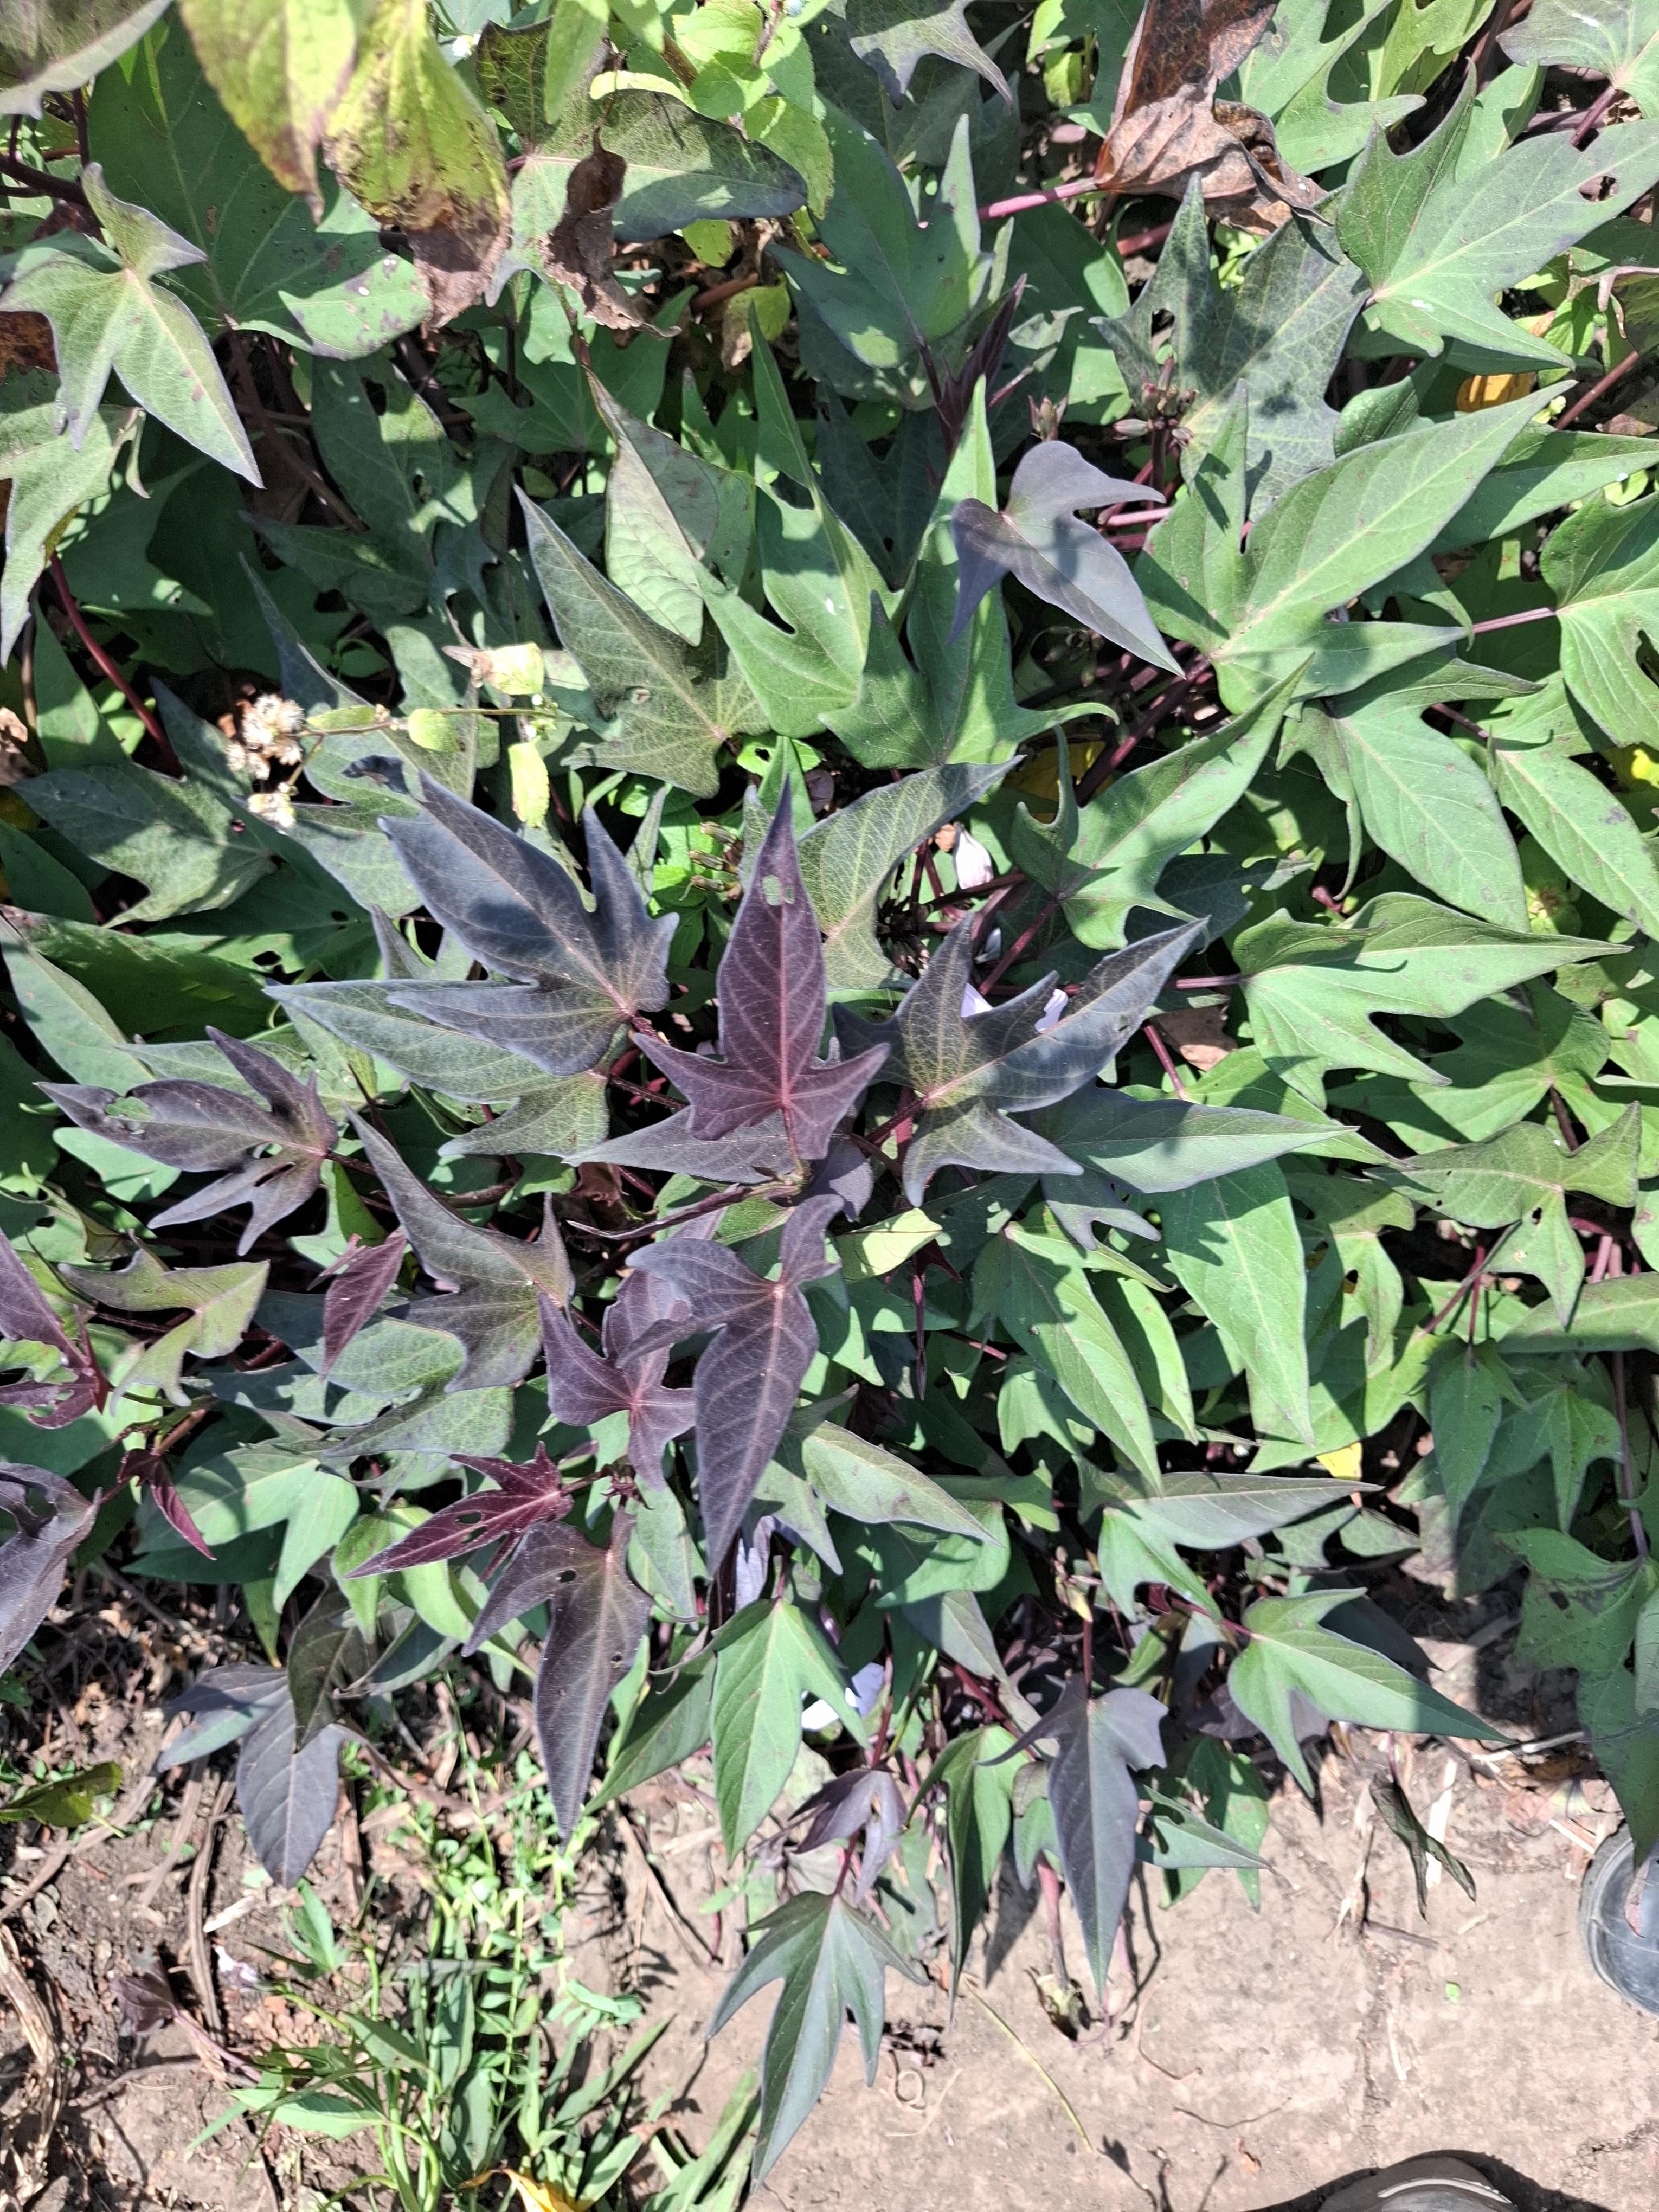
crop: sweet potato
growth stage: flowering
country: Tanzania
